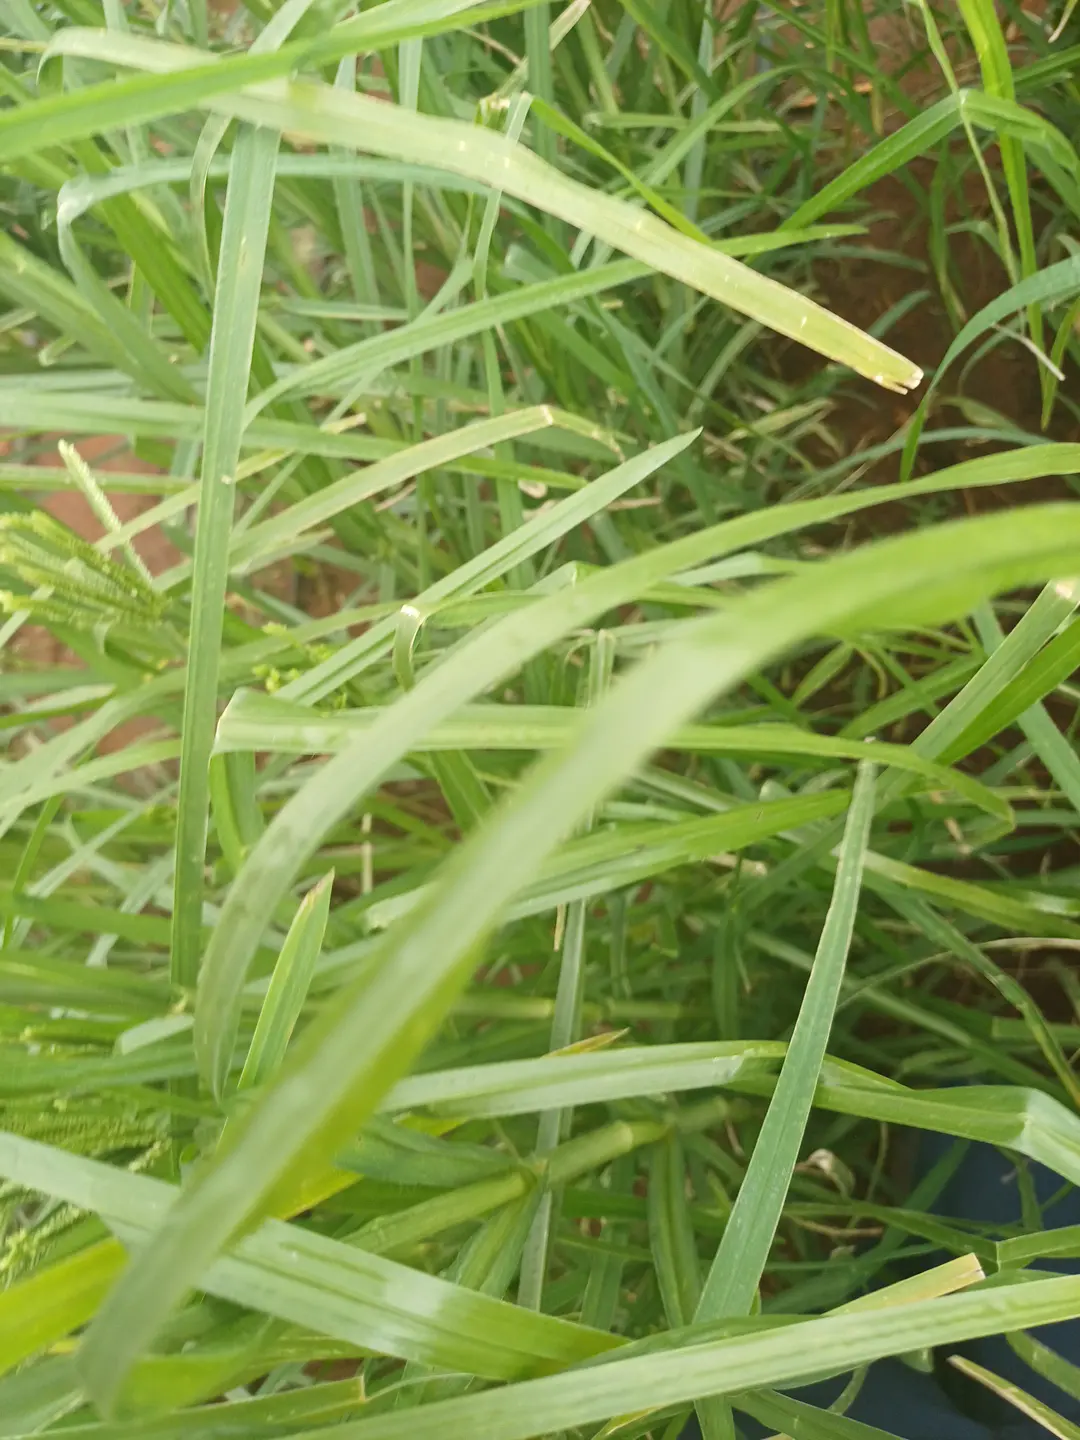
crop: finger millet
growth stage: flowering
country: Kenya
